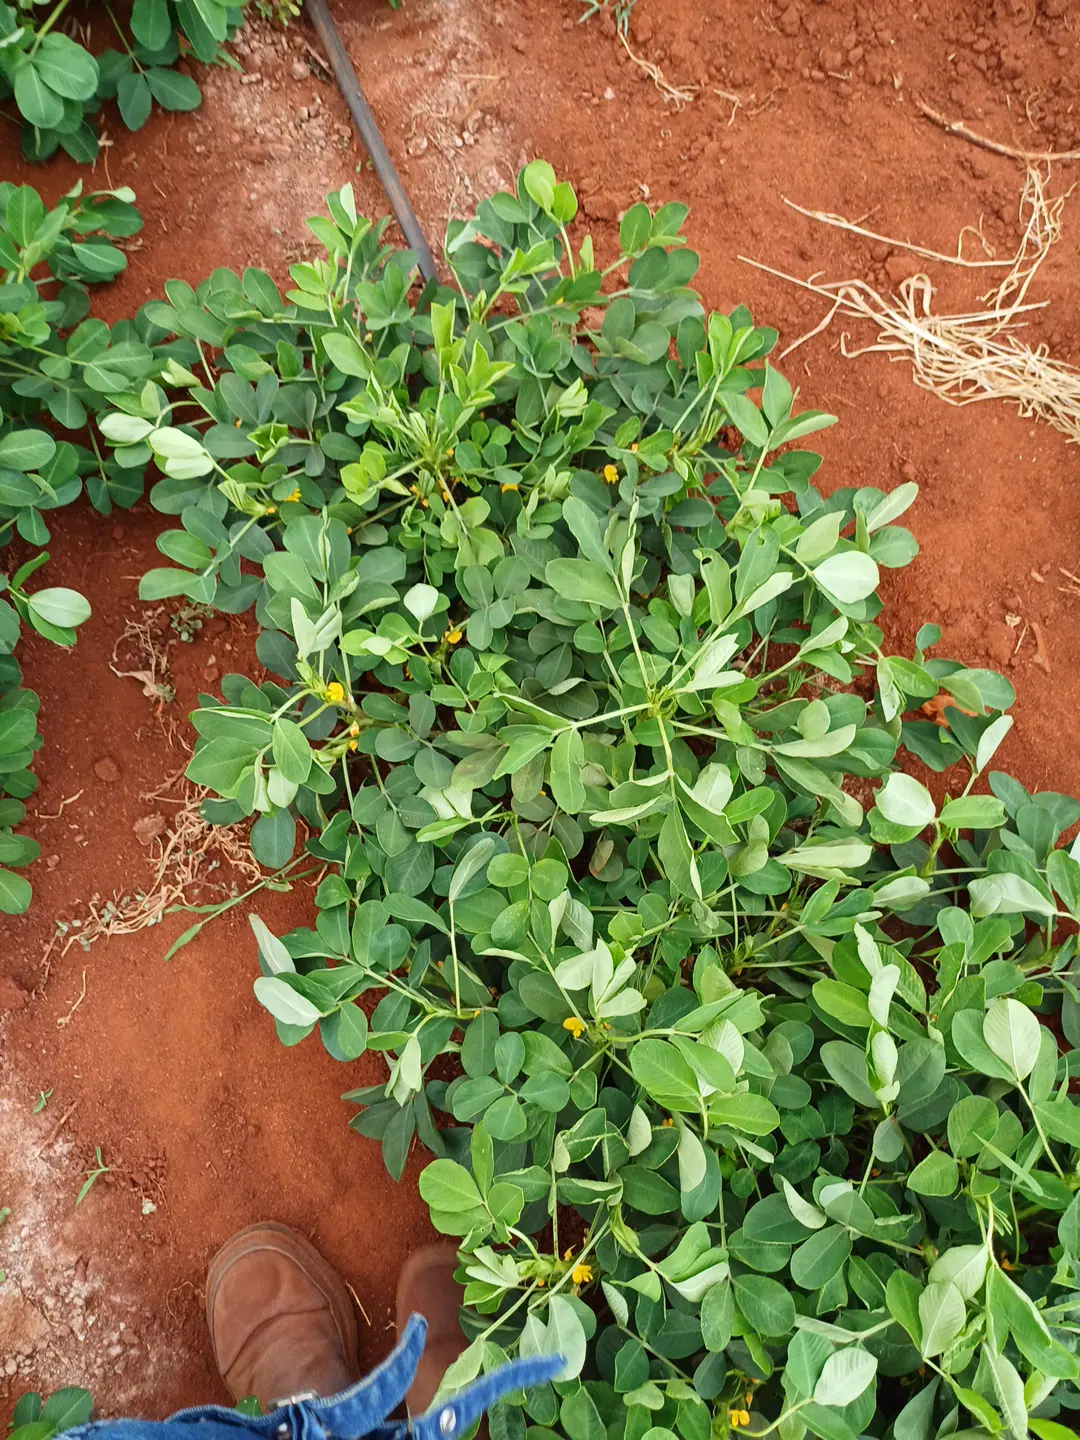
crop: groundnut
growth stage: flowering
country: Kenya
